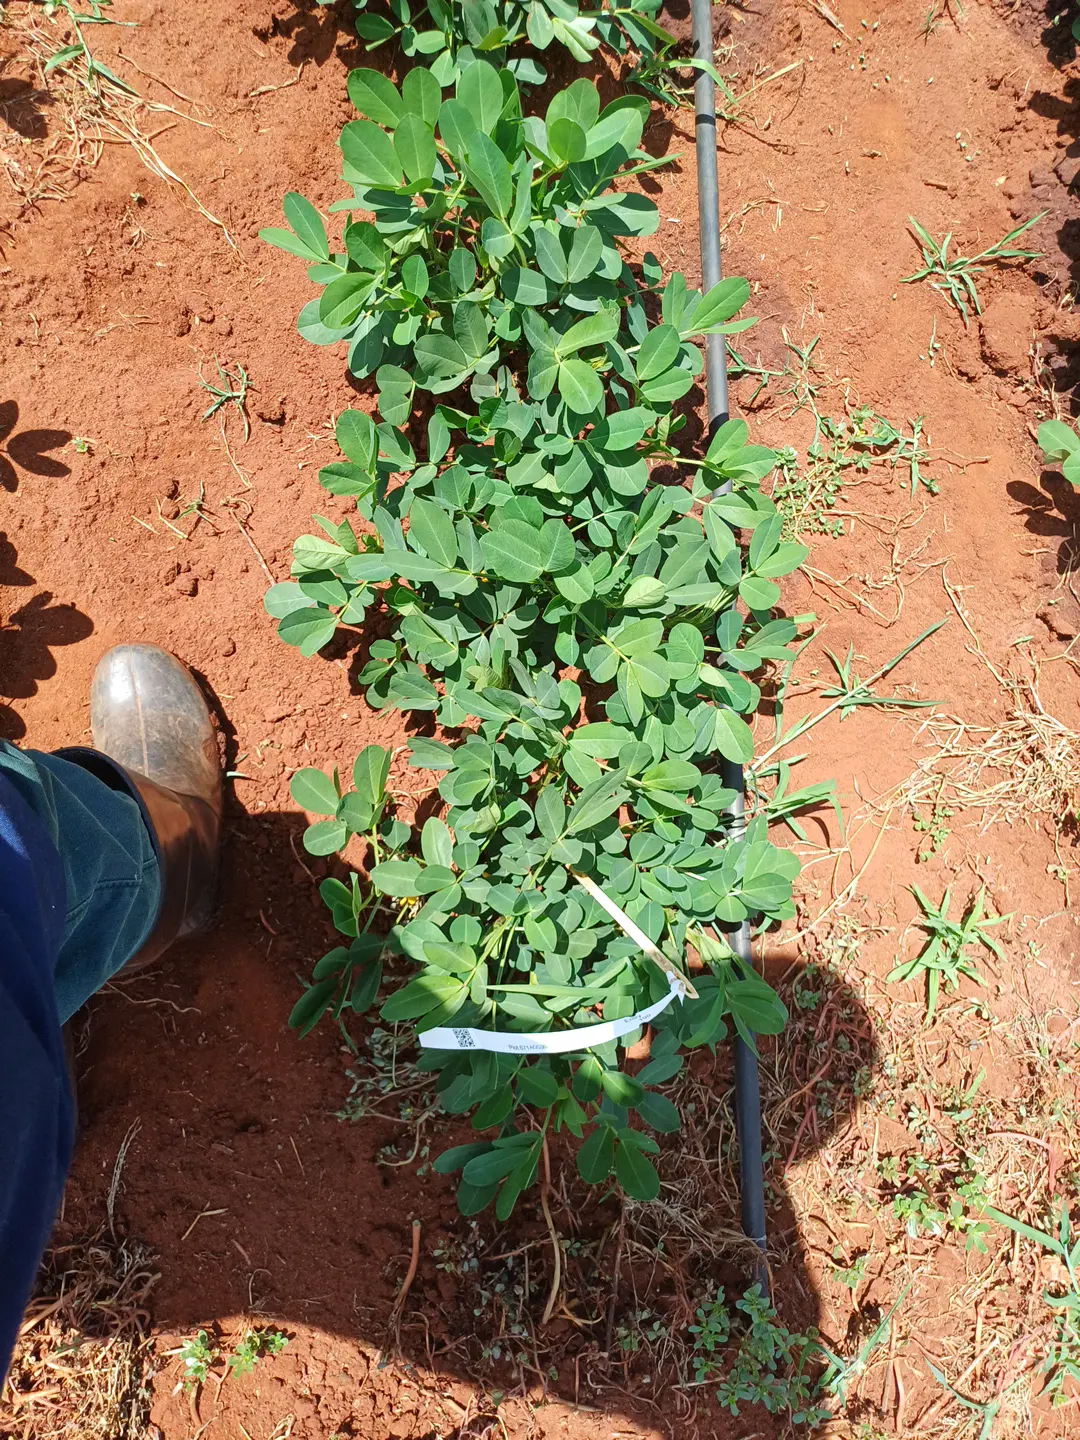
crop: groundnut
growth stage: flowering
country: Kenya
